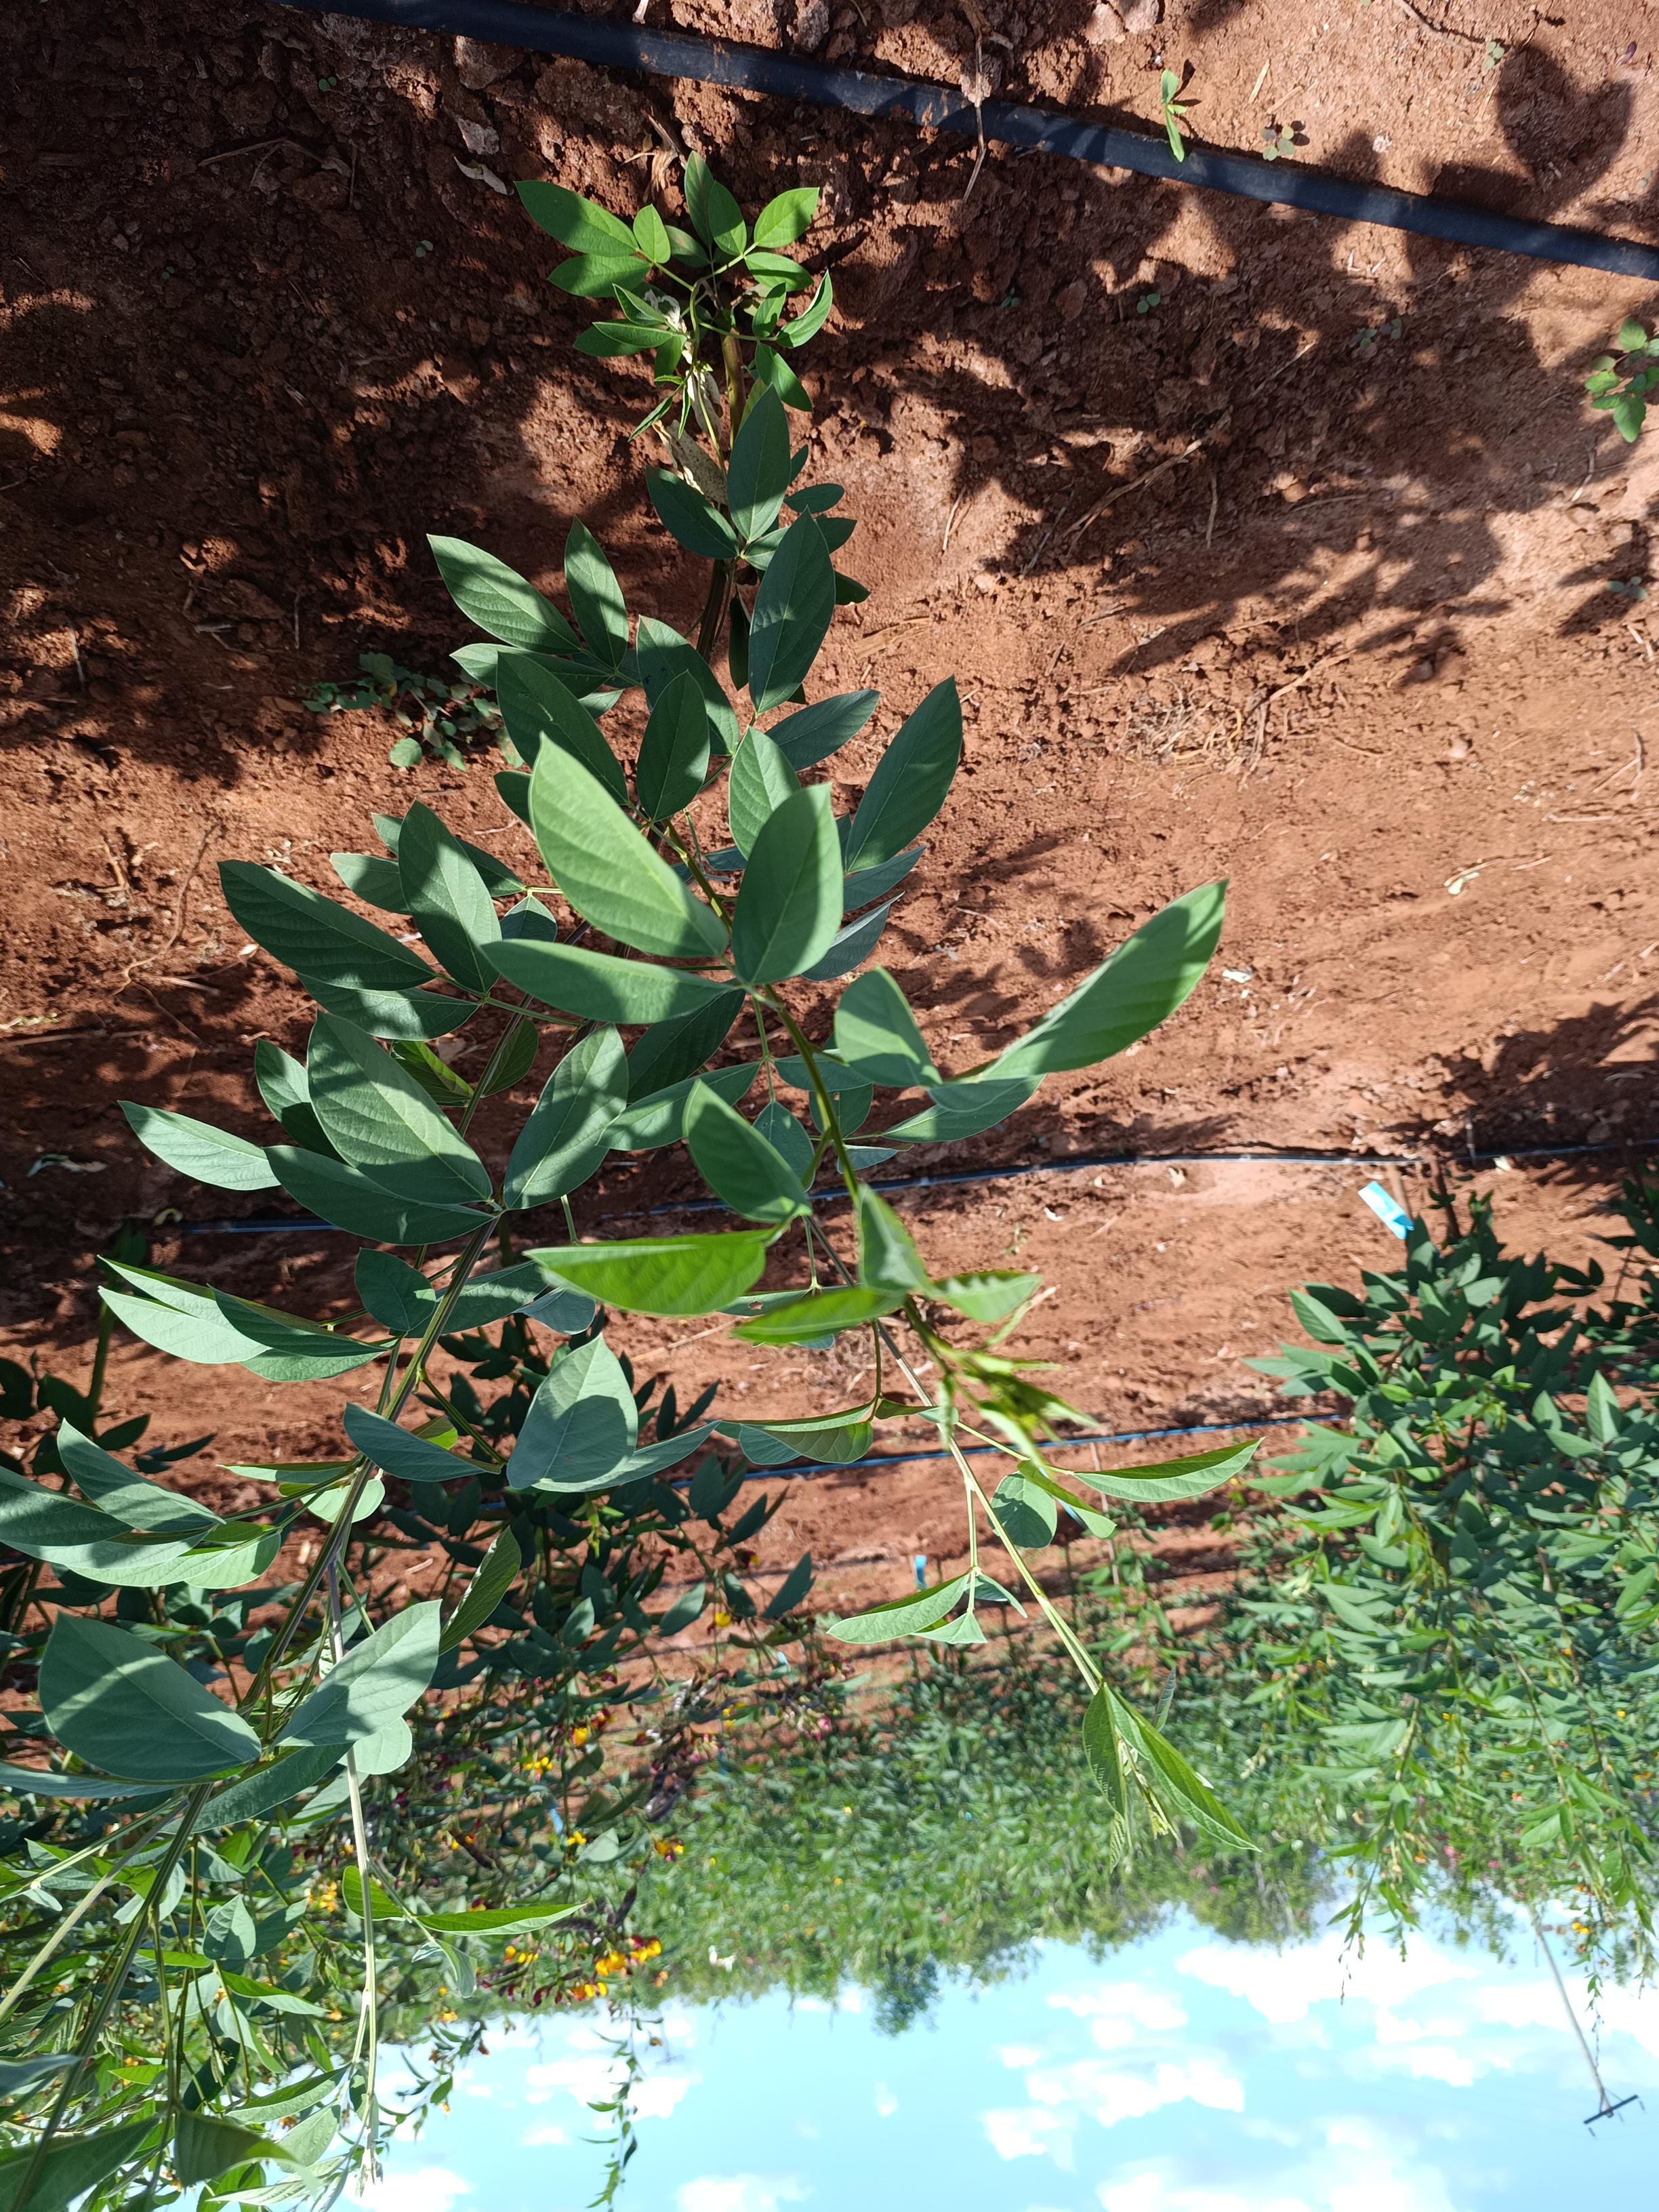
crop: pigeonpea
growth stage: flowering
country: Kenya
